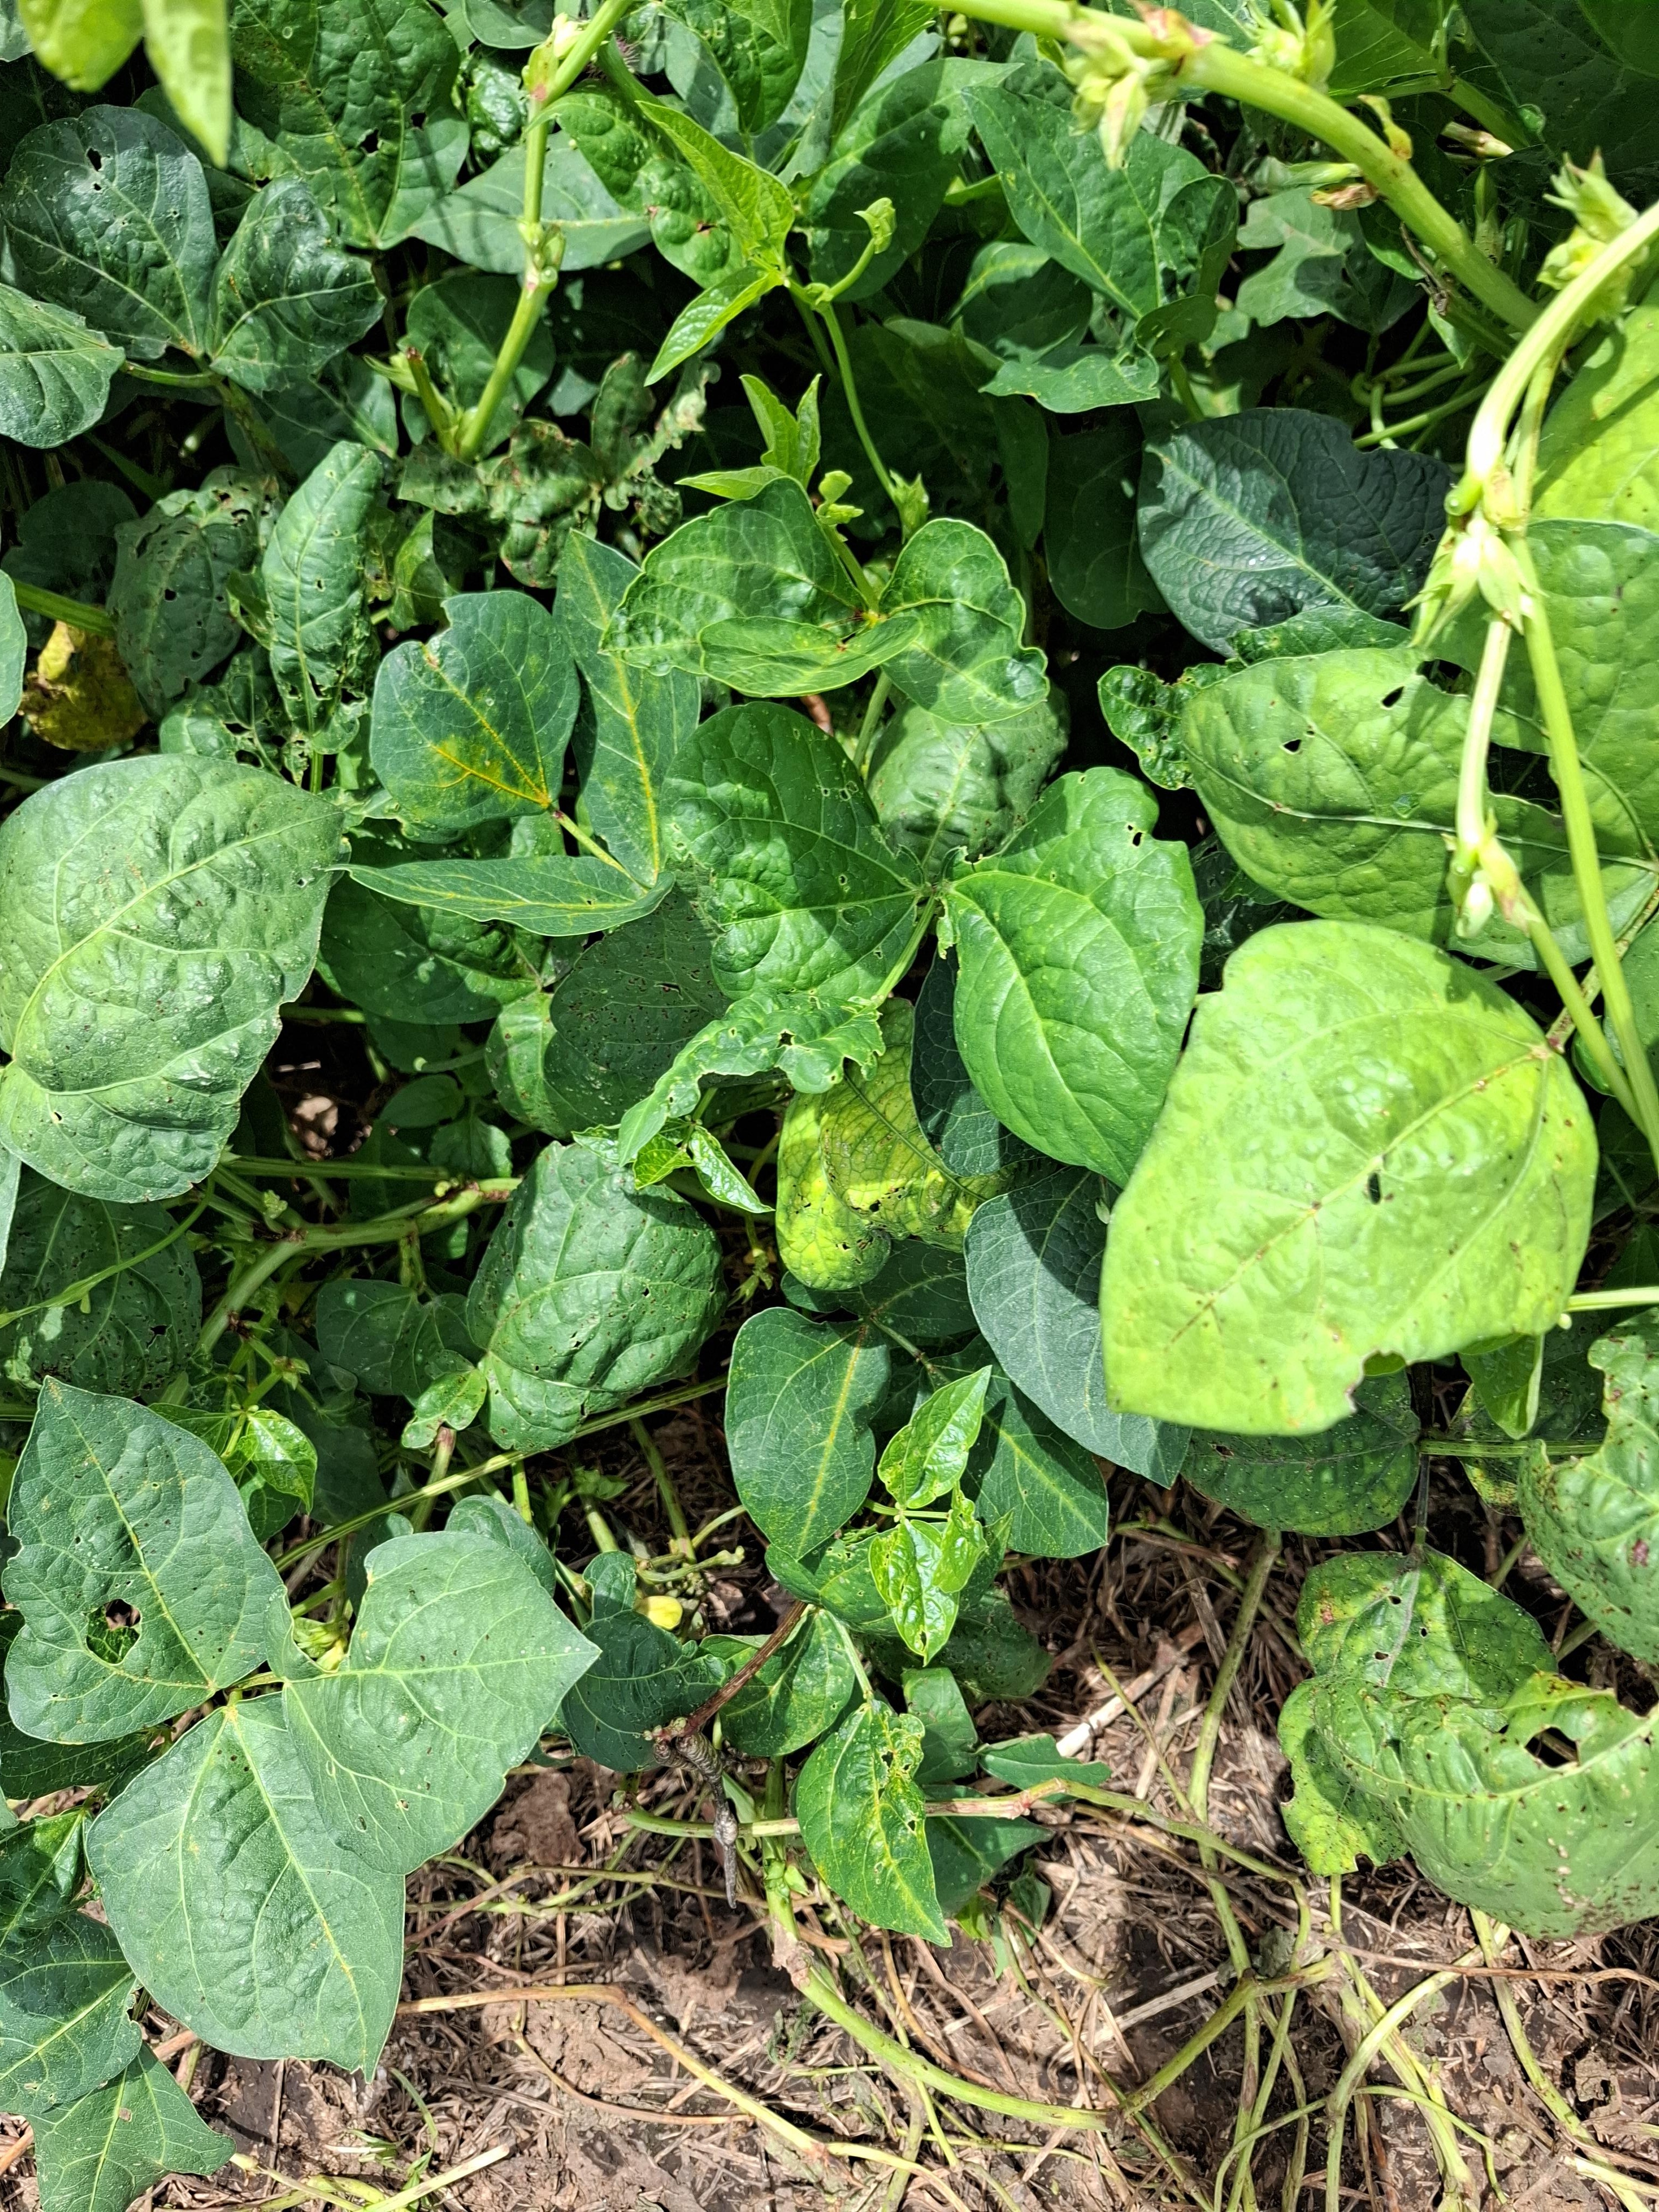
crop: cowpea
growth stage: development pod
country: Tanzania
